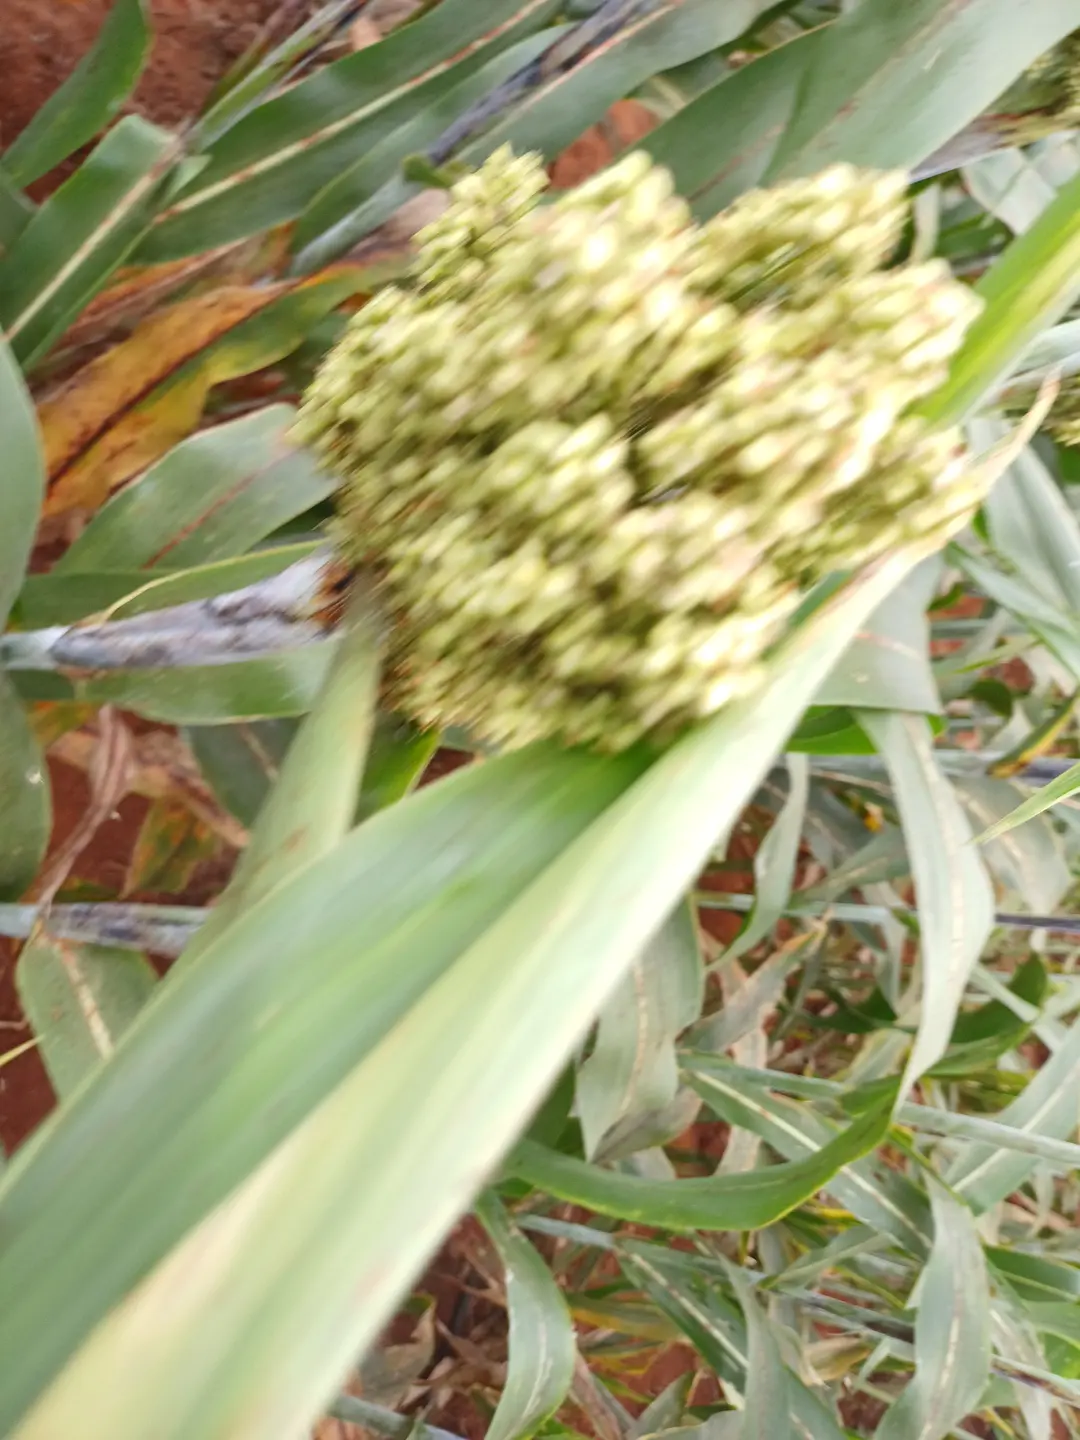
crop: sorghum
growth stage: filling grain
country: Kenya
